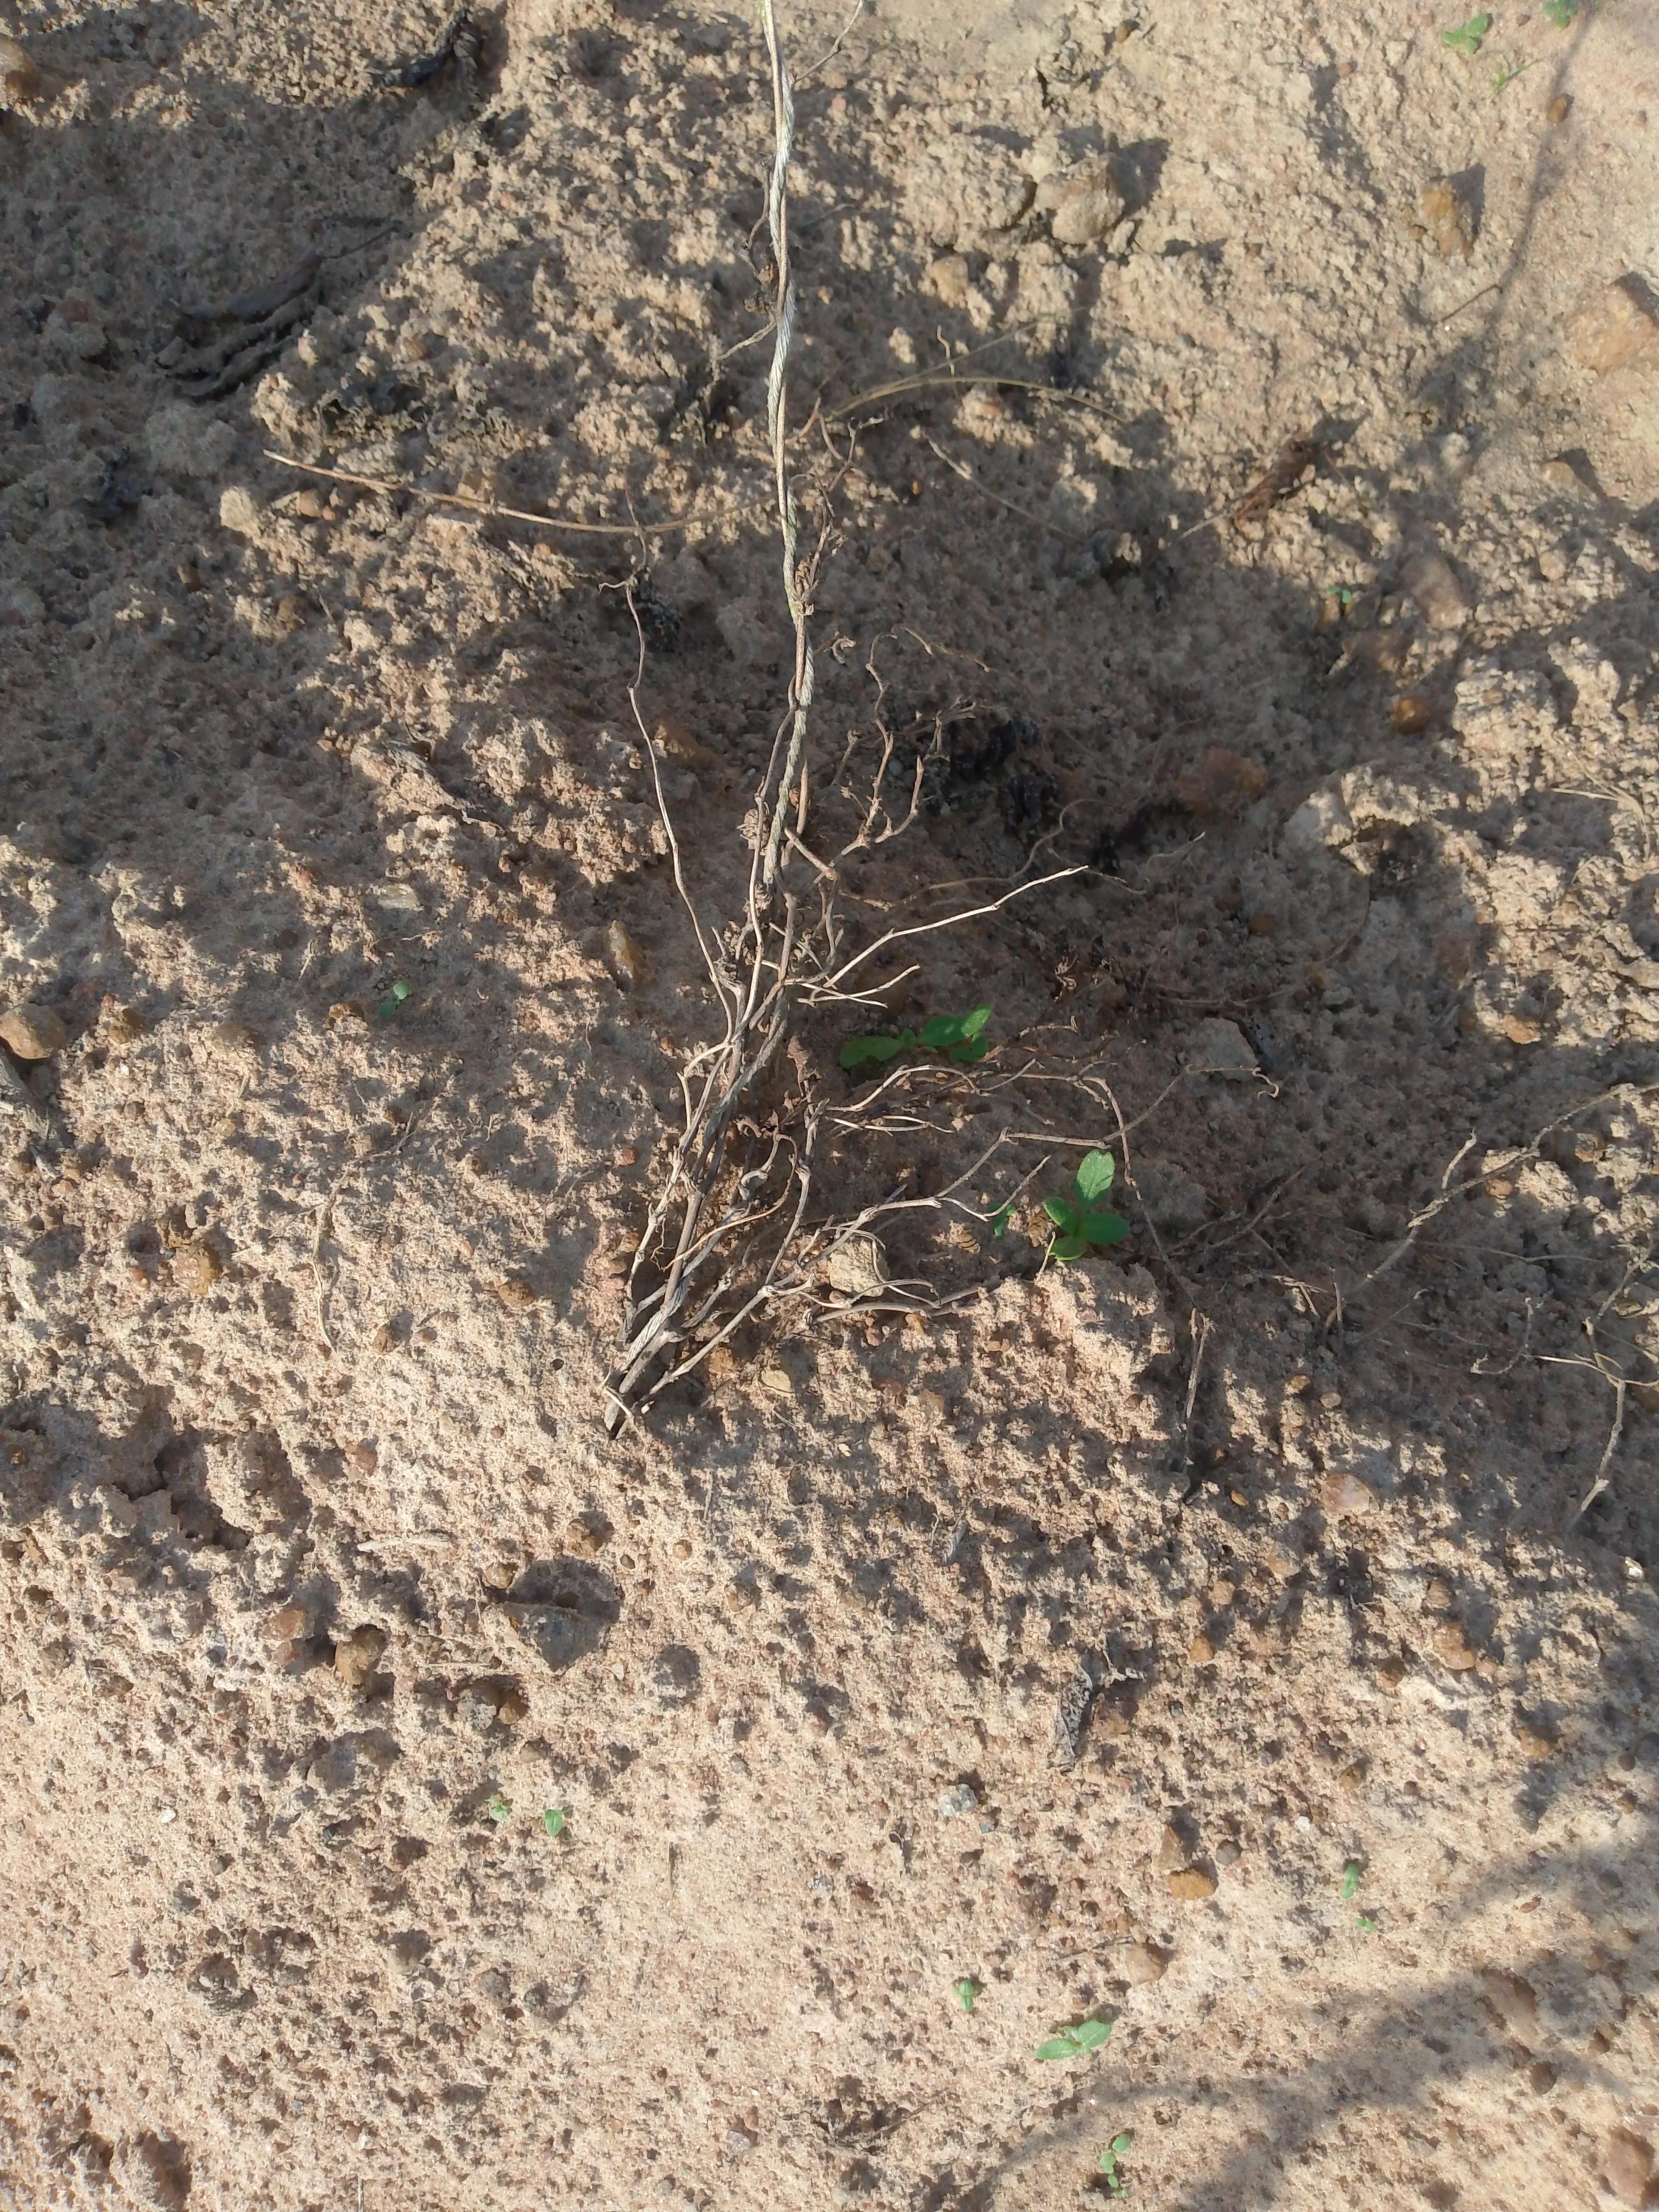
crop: yam
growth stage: maturity
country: Nigeria
